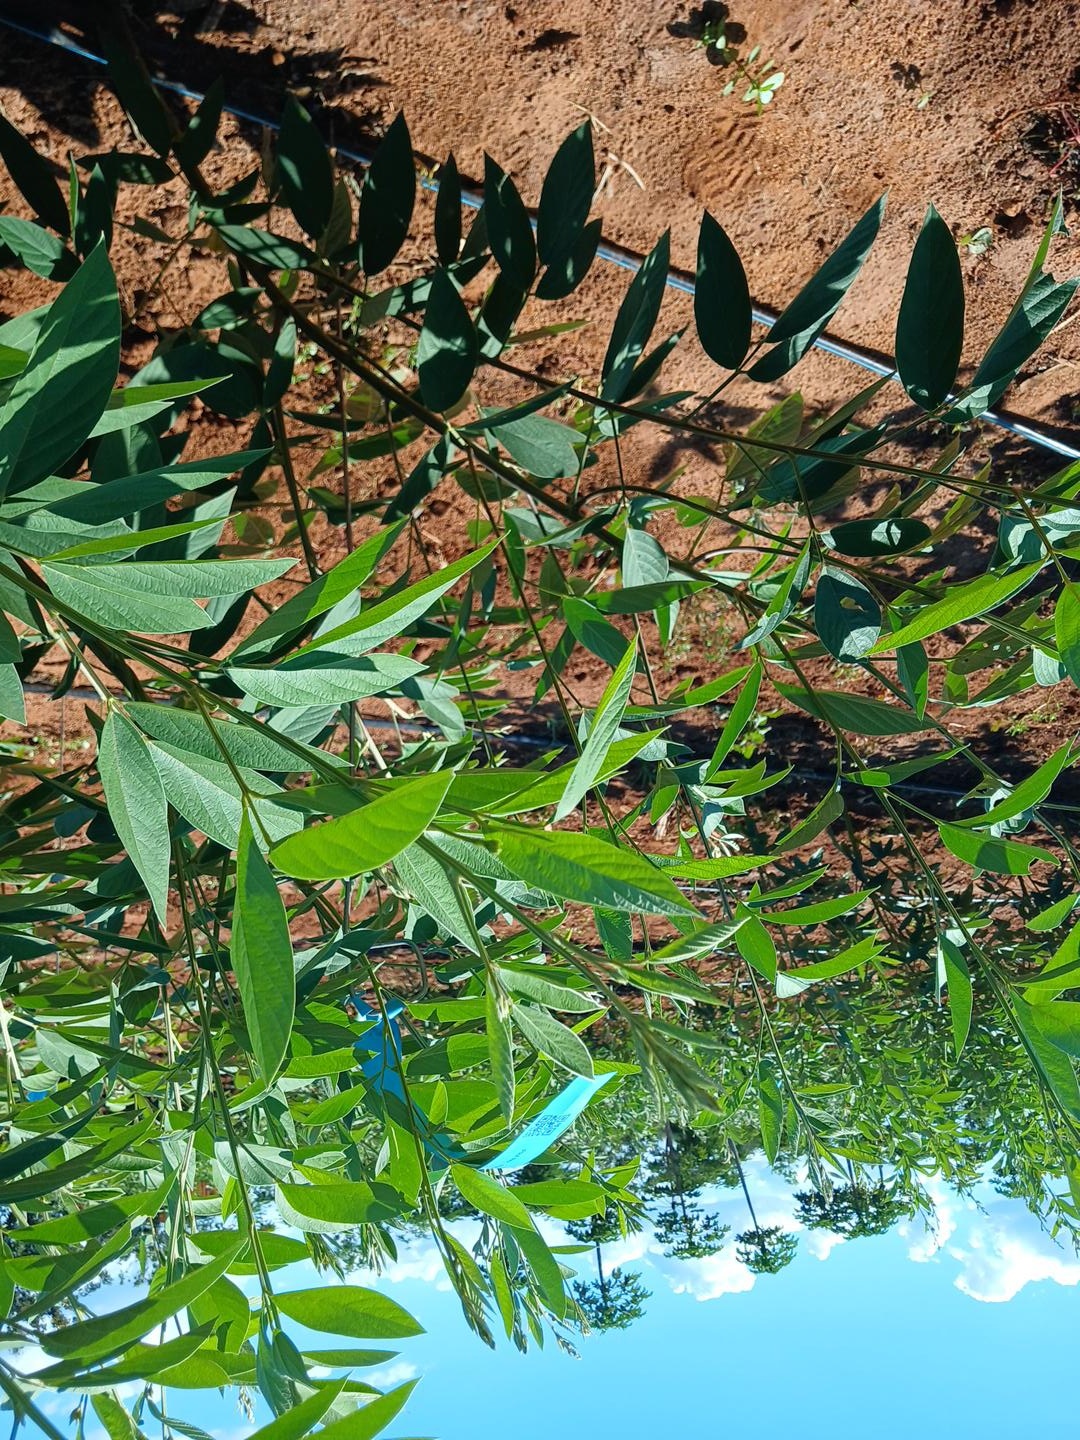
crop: pigeonpea
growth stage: vegetative
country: Kenya
